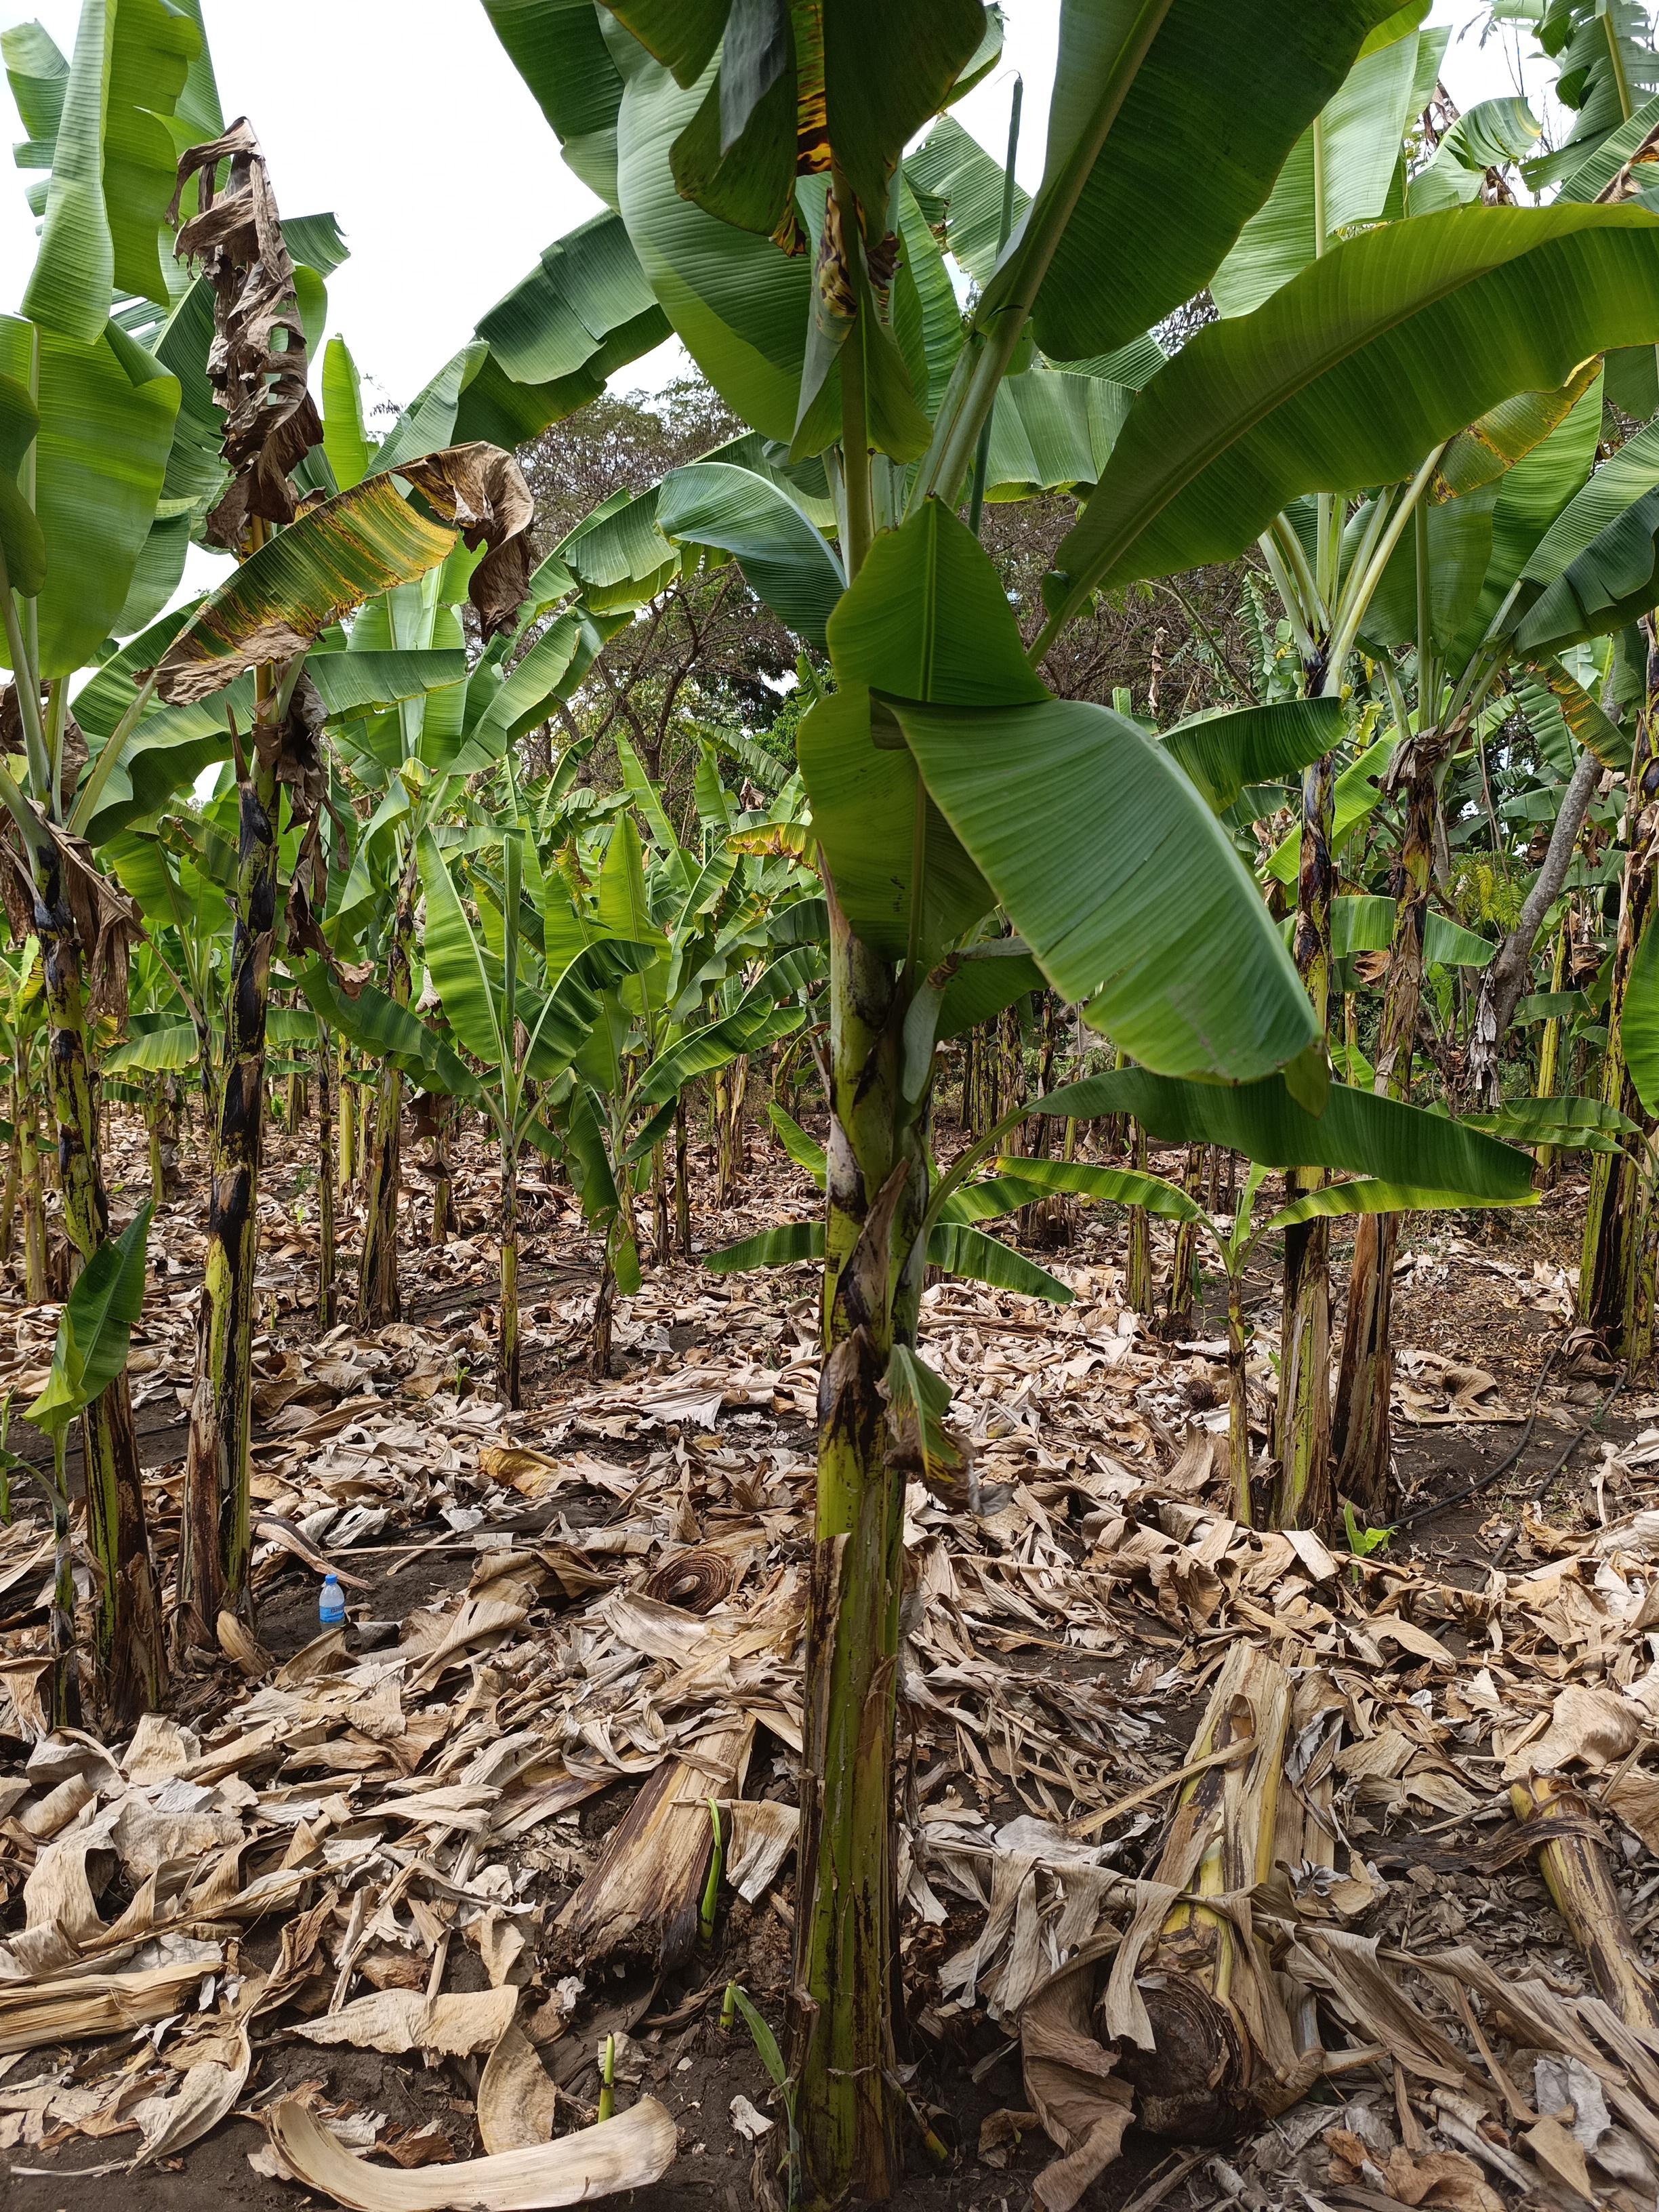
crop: banana
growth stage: vegetative
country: Tanzania
